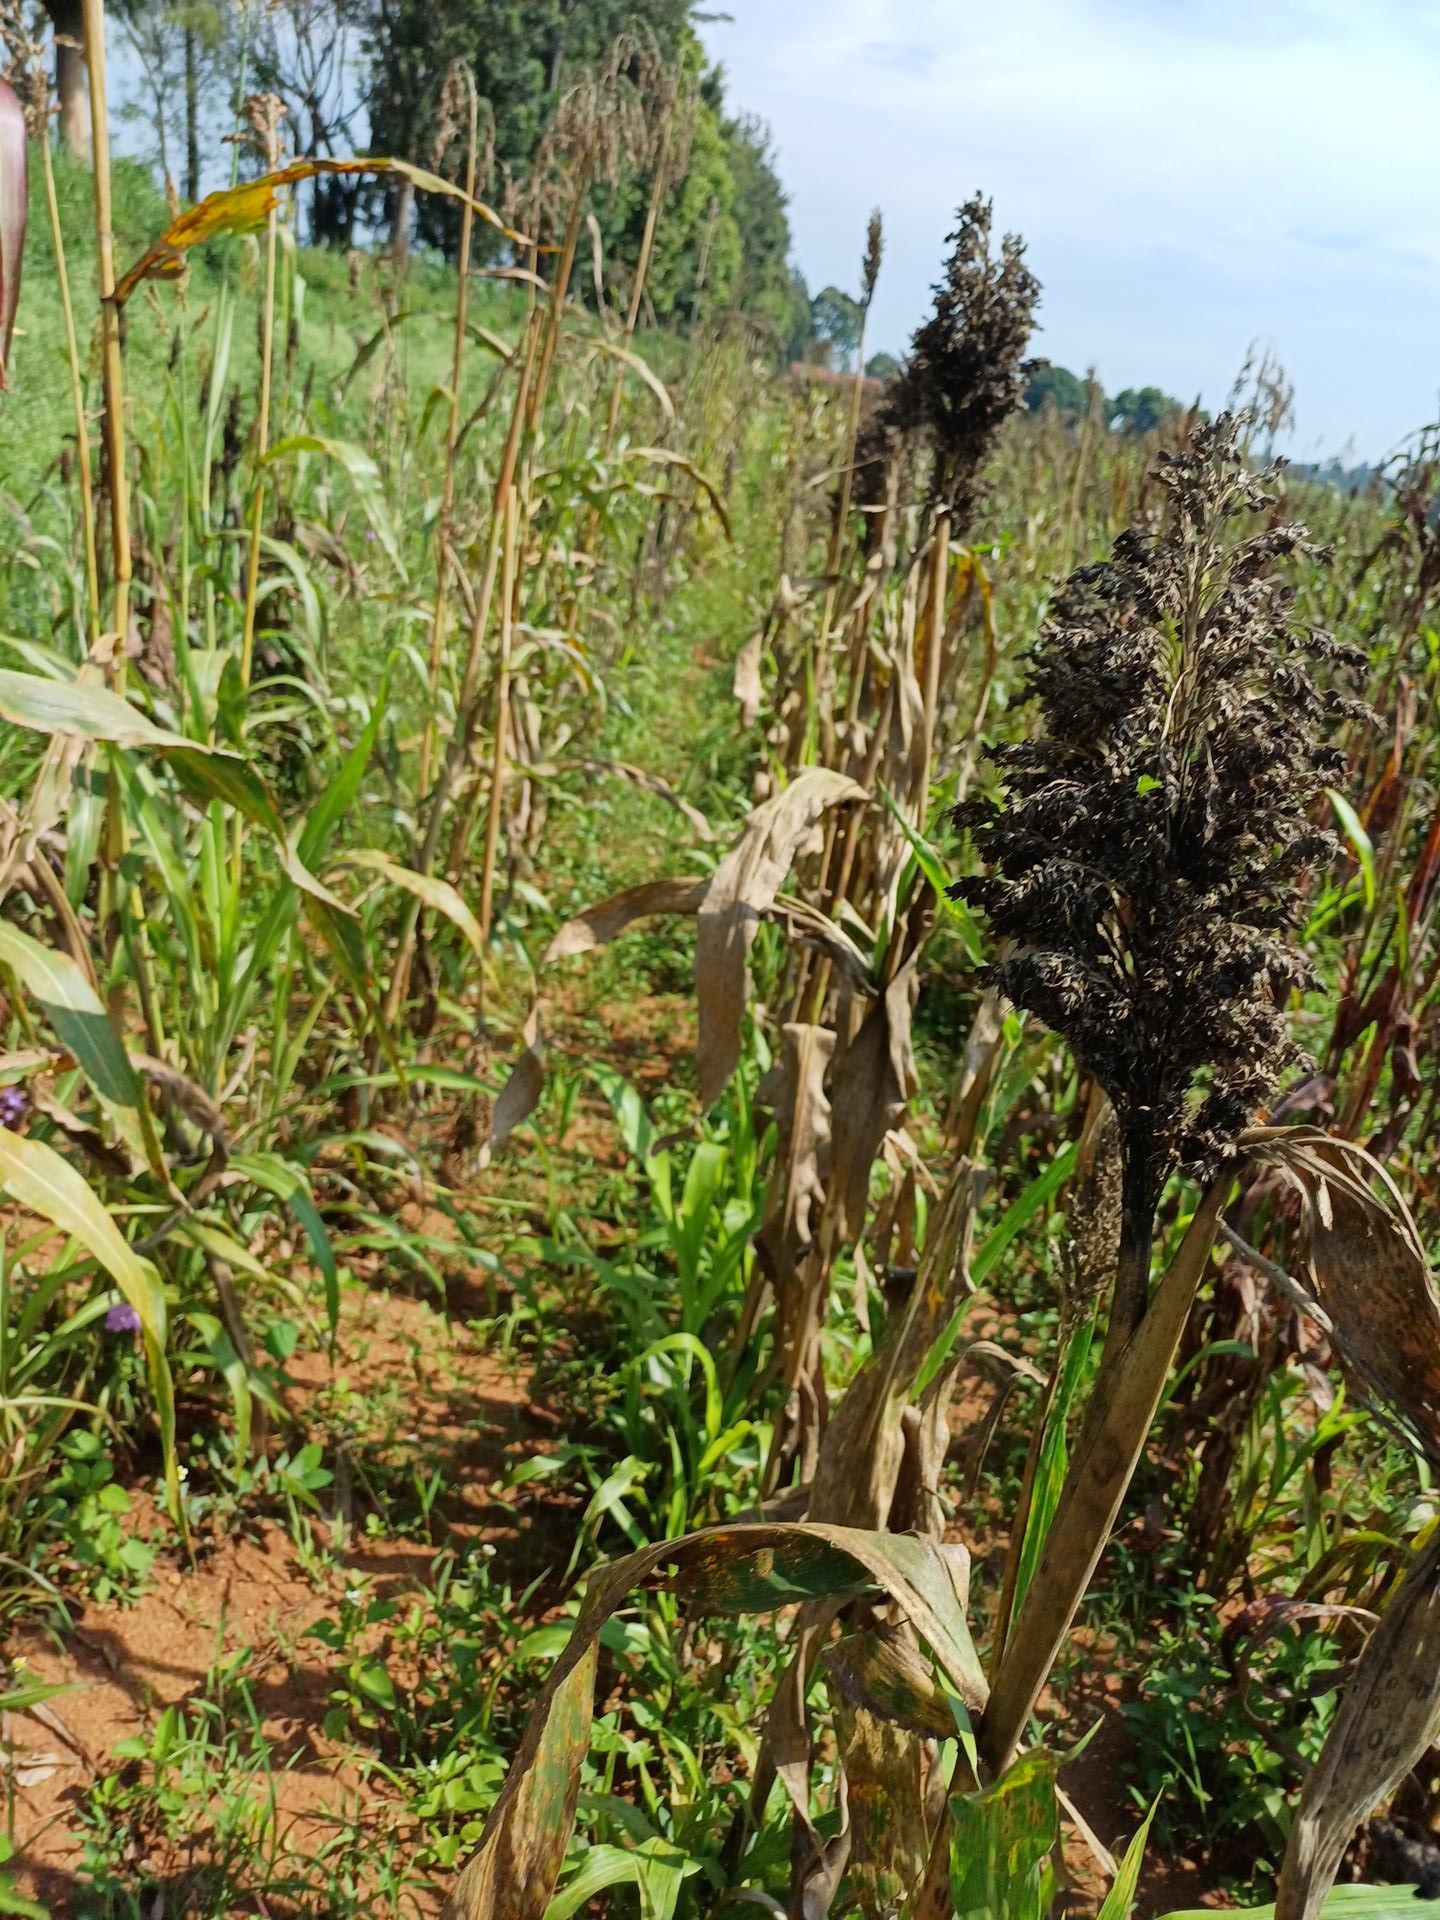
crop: sorghum
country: Kenya
